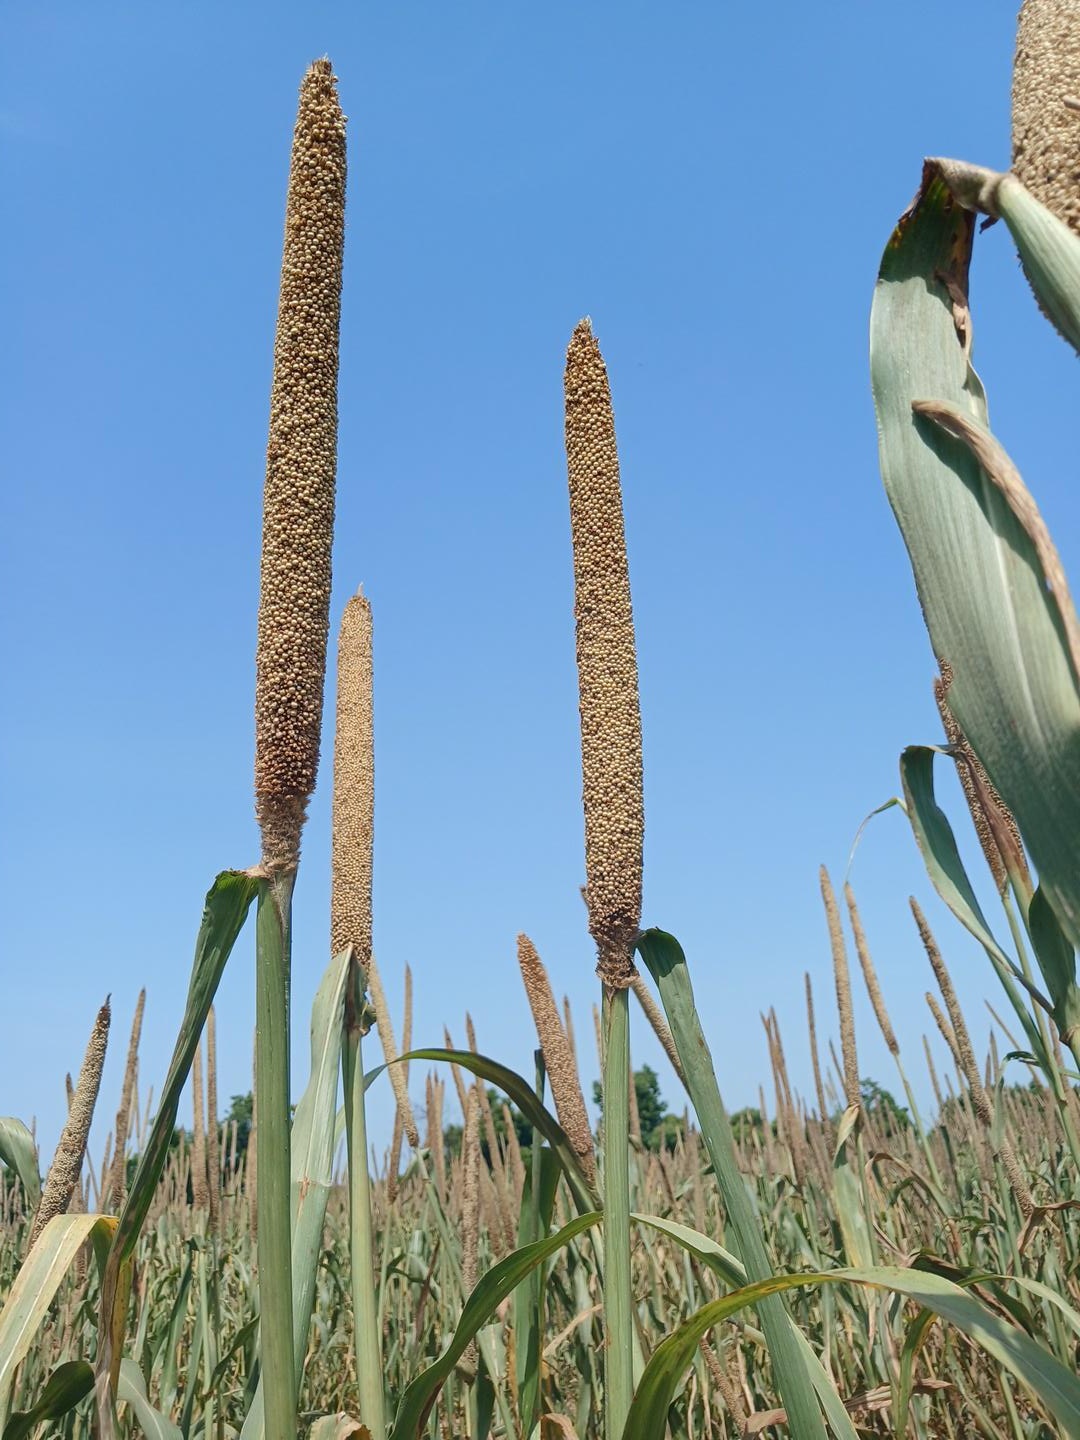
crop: pearl millet
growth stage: maturity
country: Senegal
